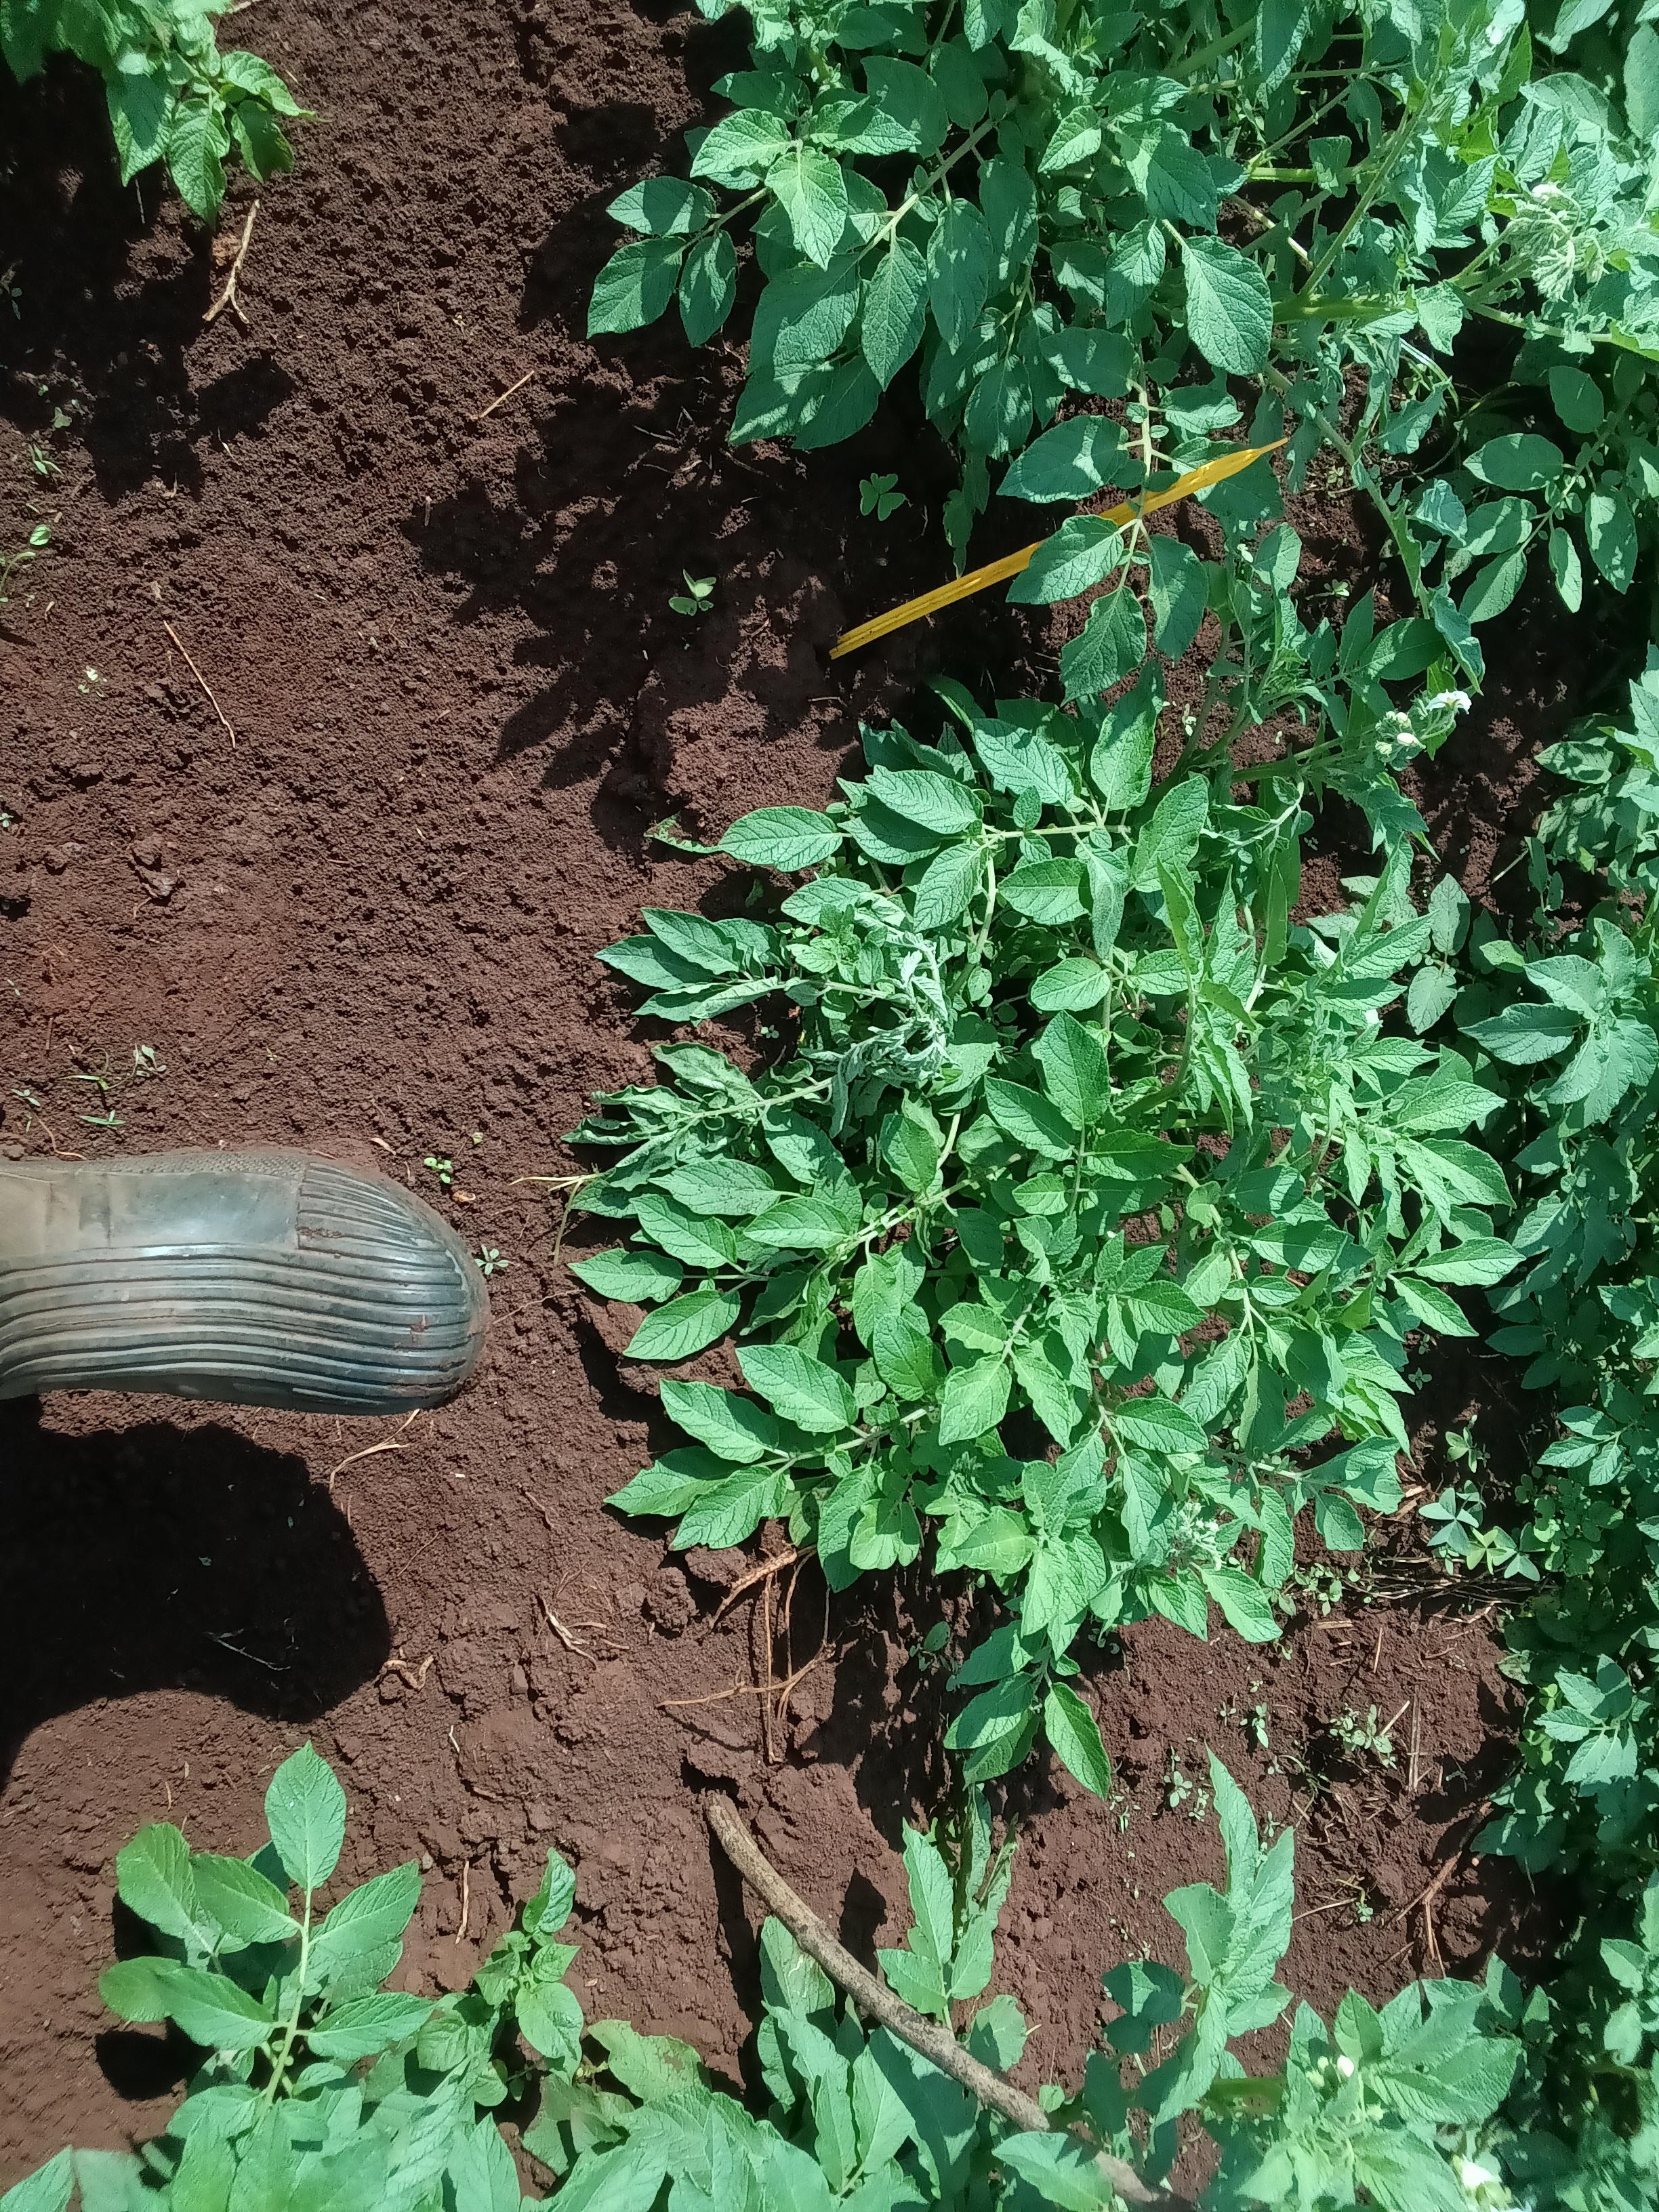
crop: potato
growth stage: flowering
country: Kenya
